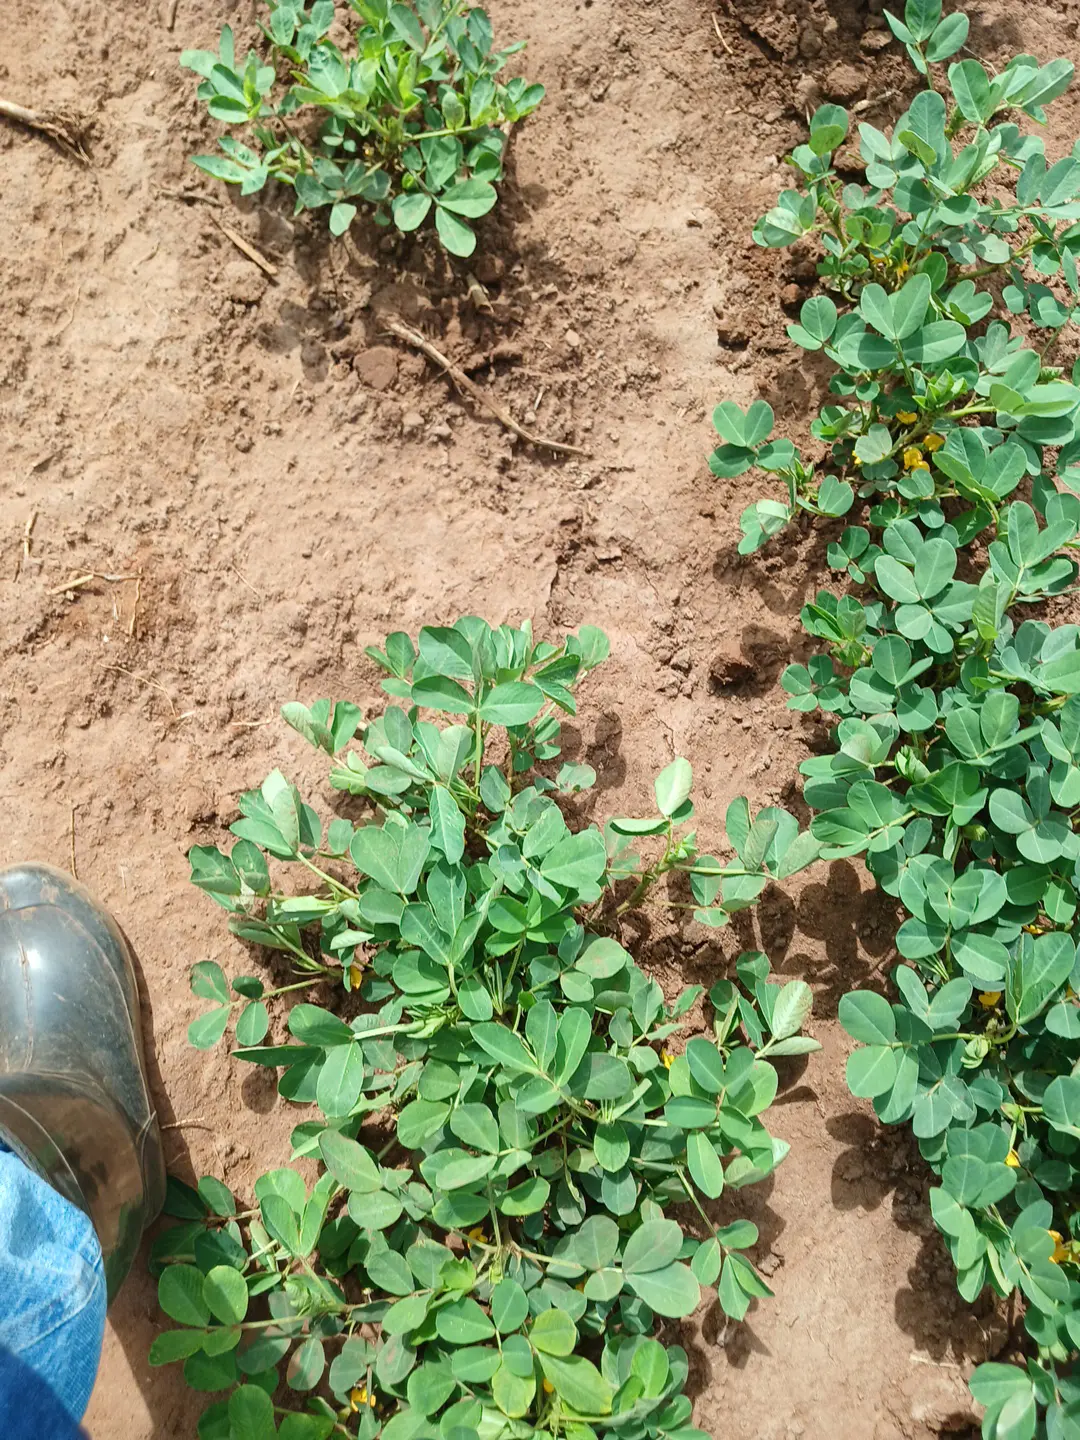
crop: groundnut
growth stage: flowering
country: Kenya
